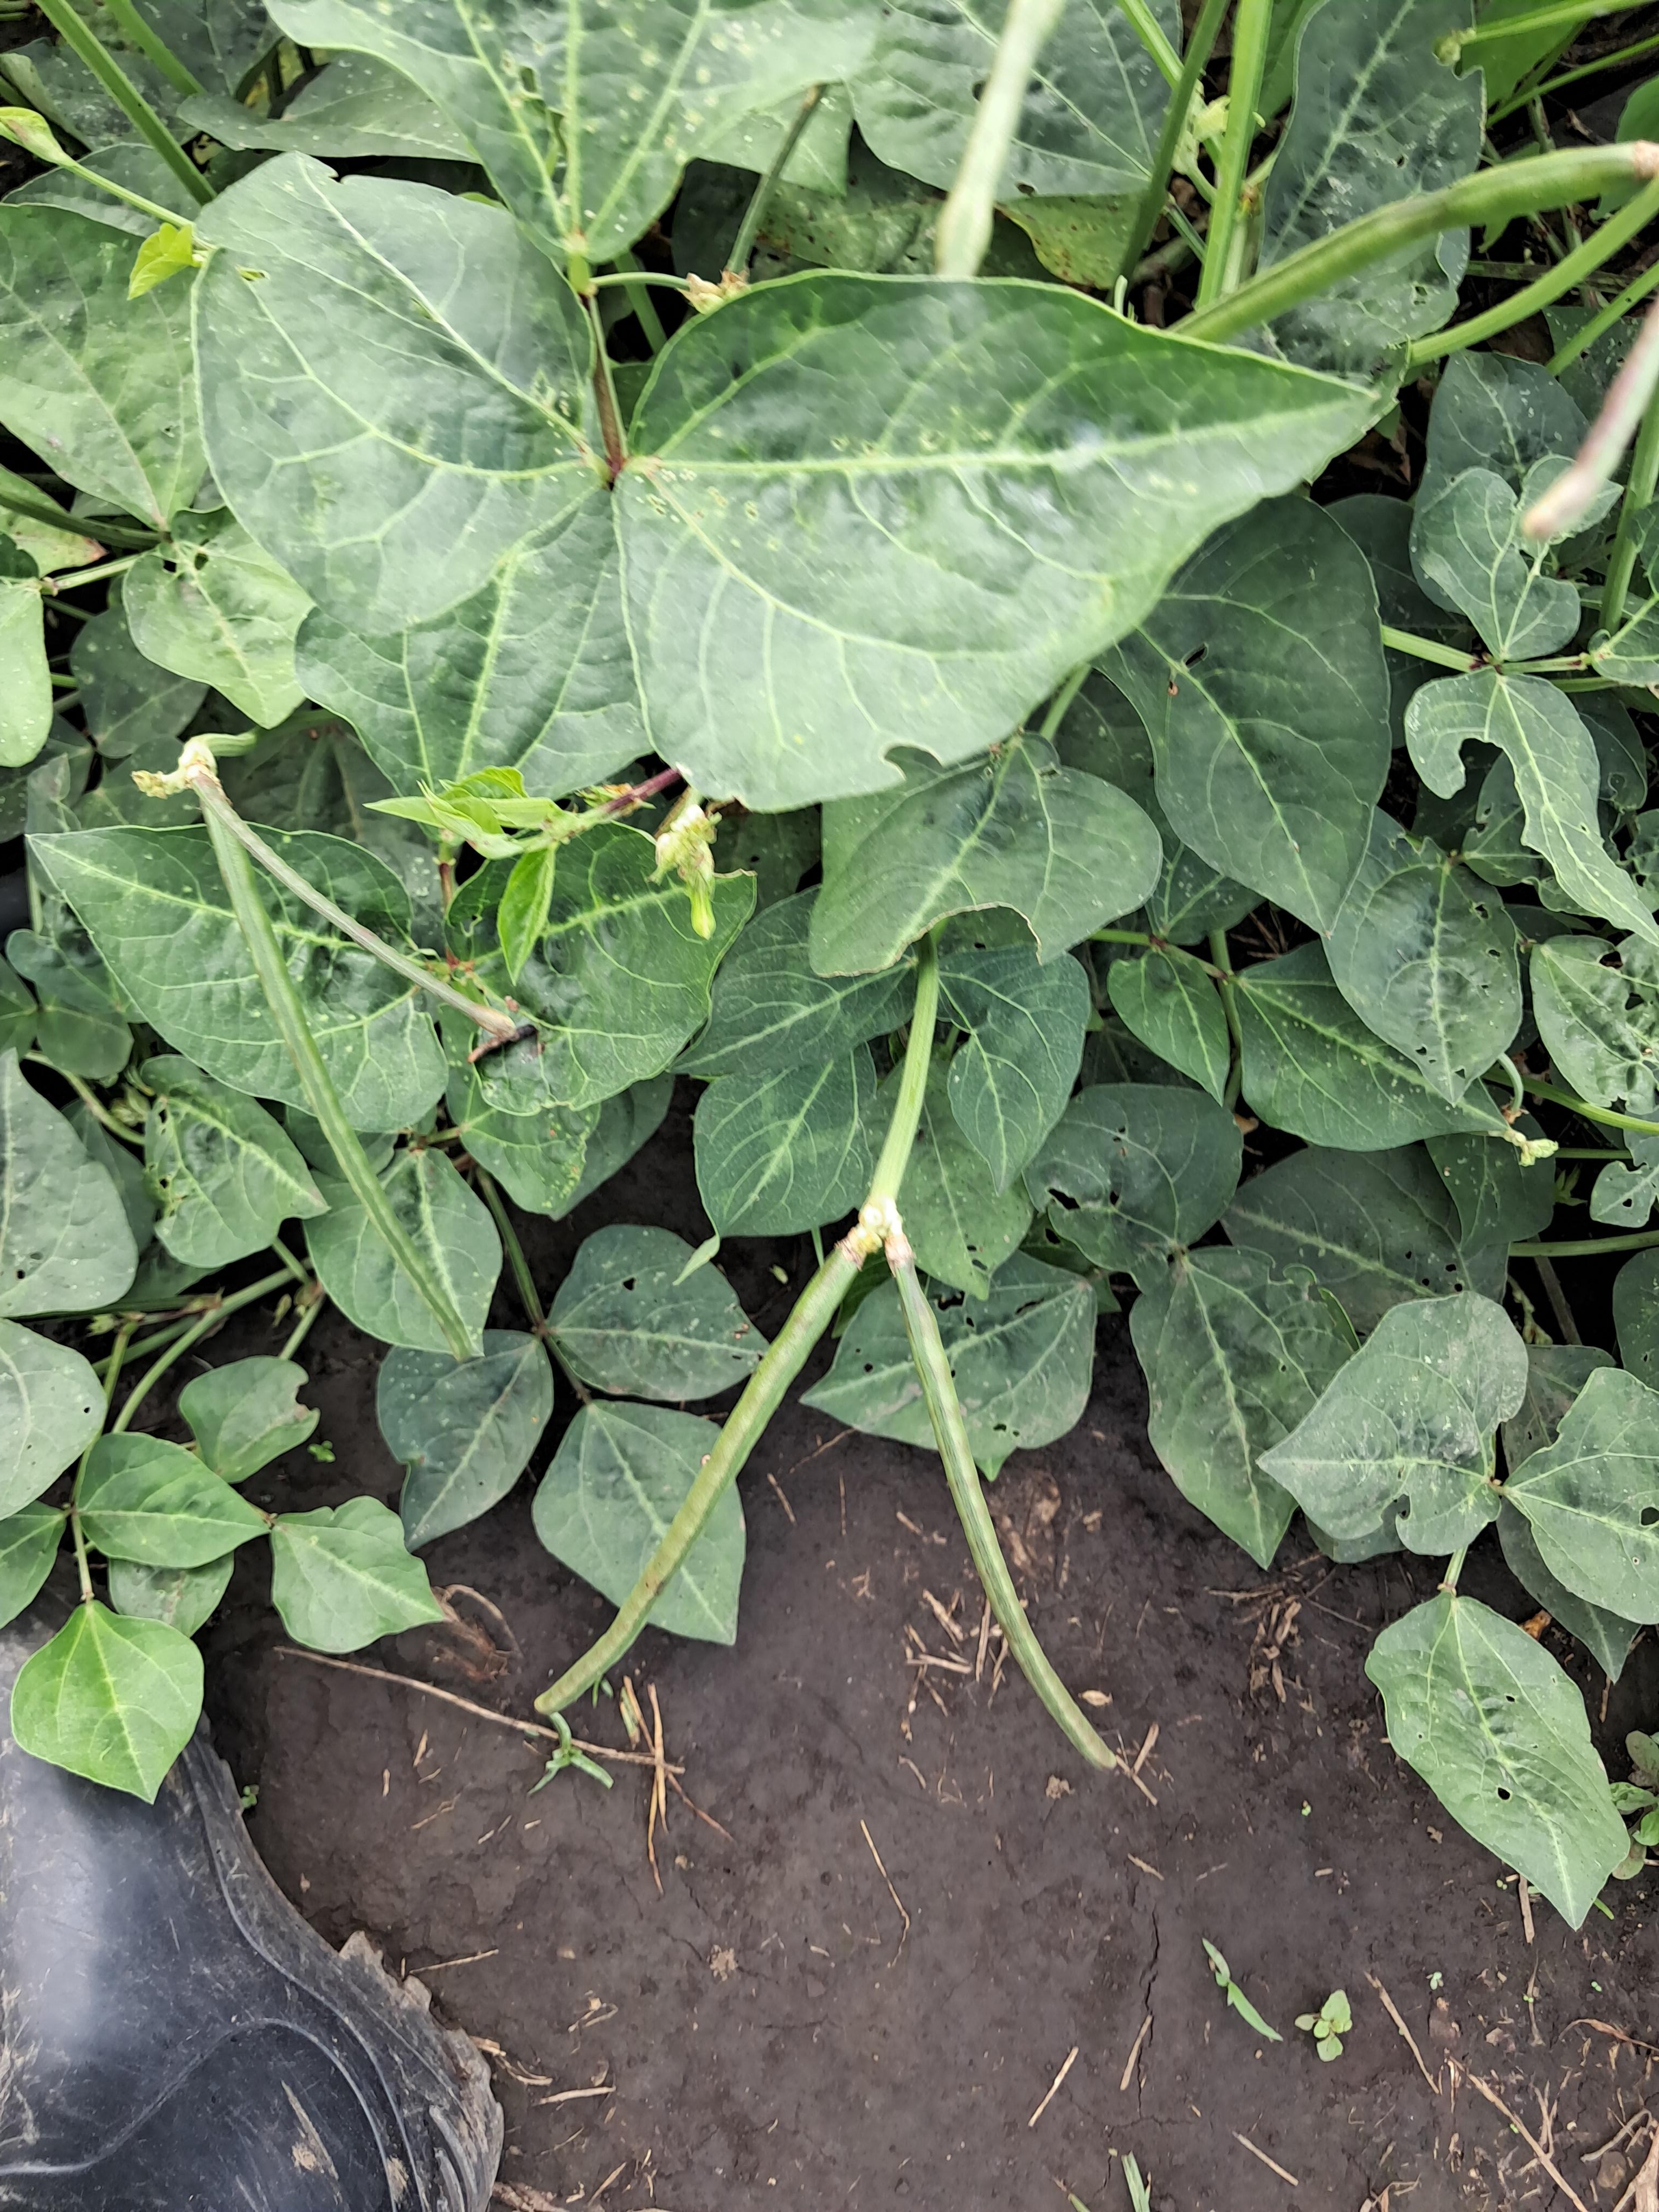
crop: cowpea
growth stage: development pod
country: Tanzania
